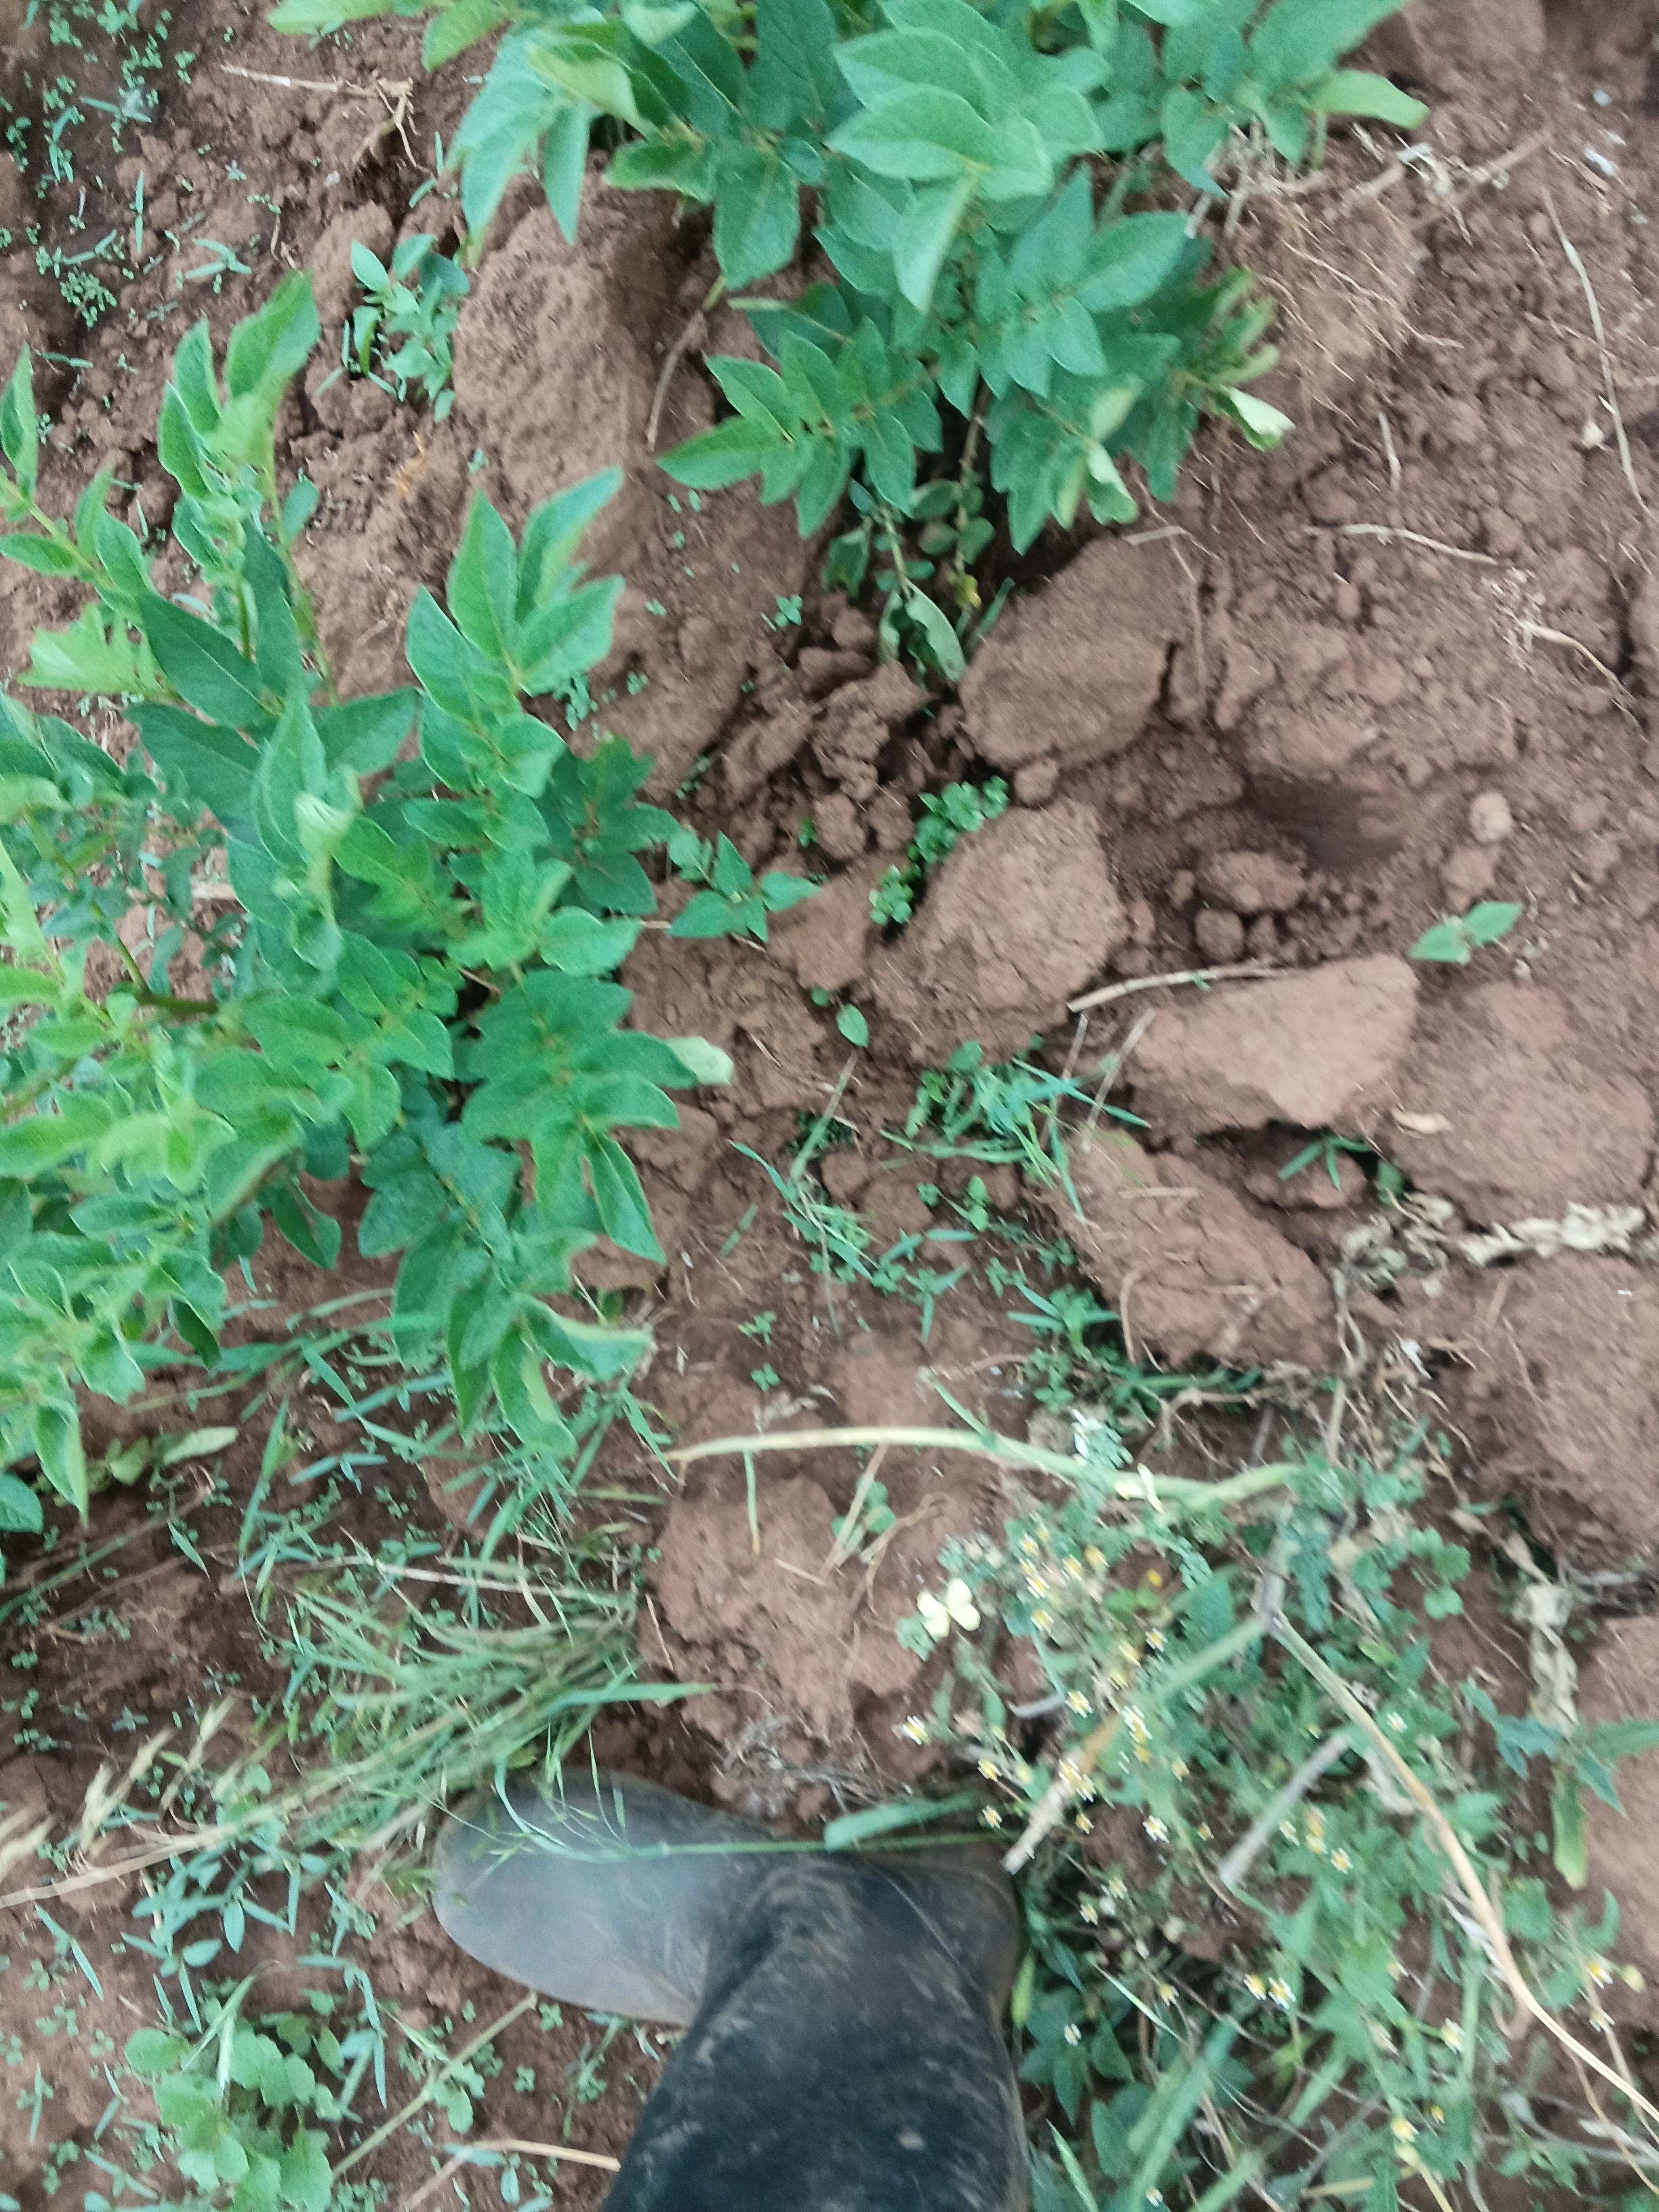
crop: potato
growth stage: flowering
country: Kenya
